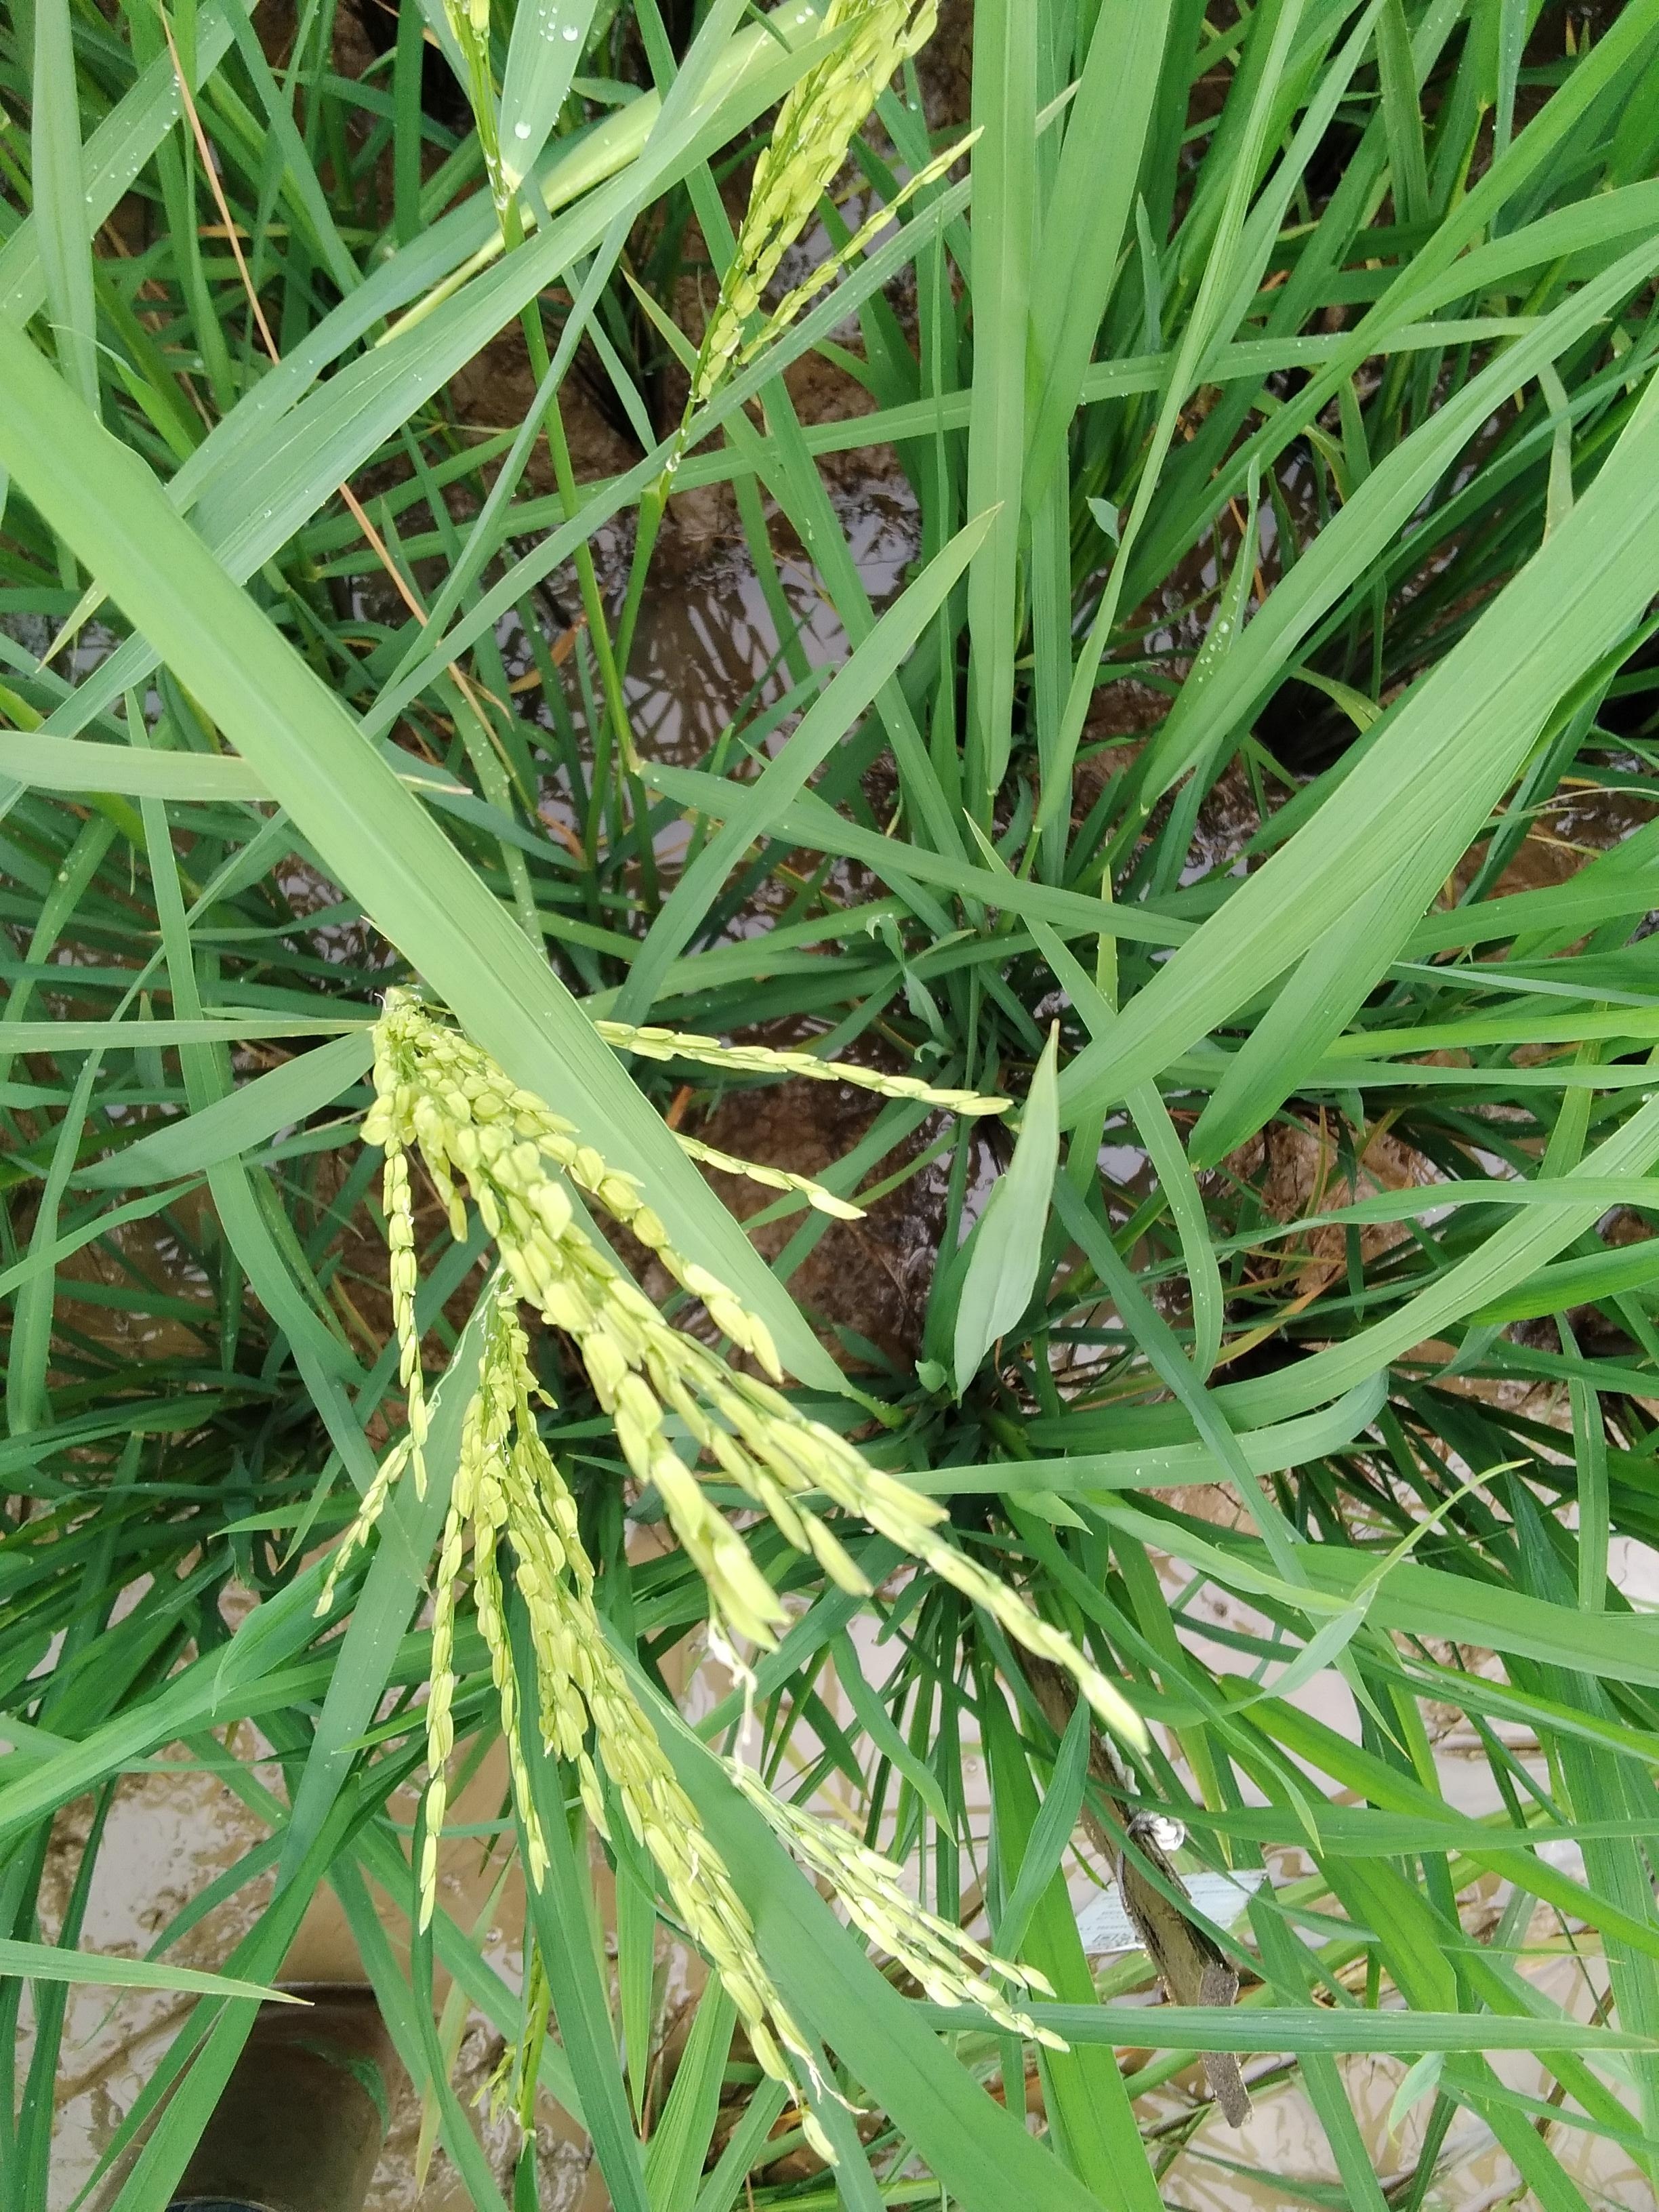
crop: rice
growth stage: flowering
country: Nigeria
